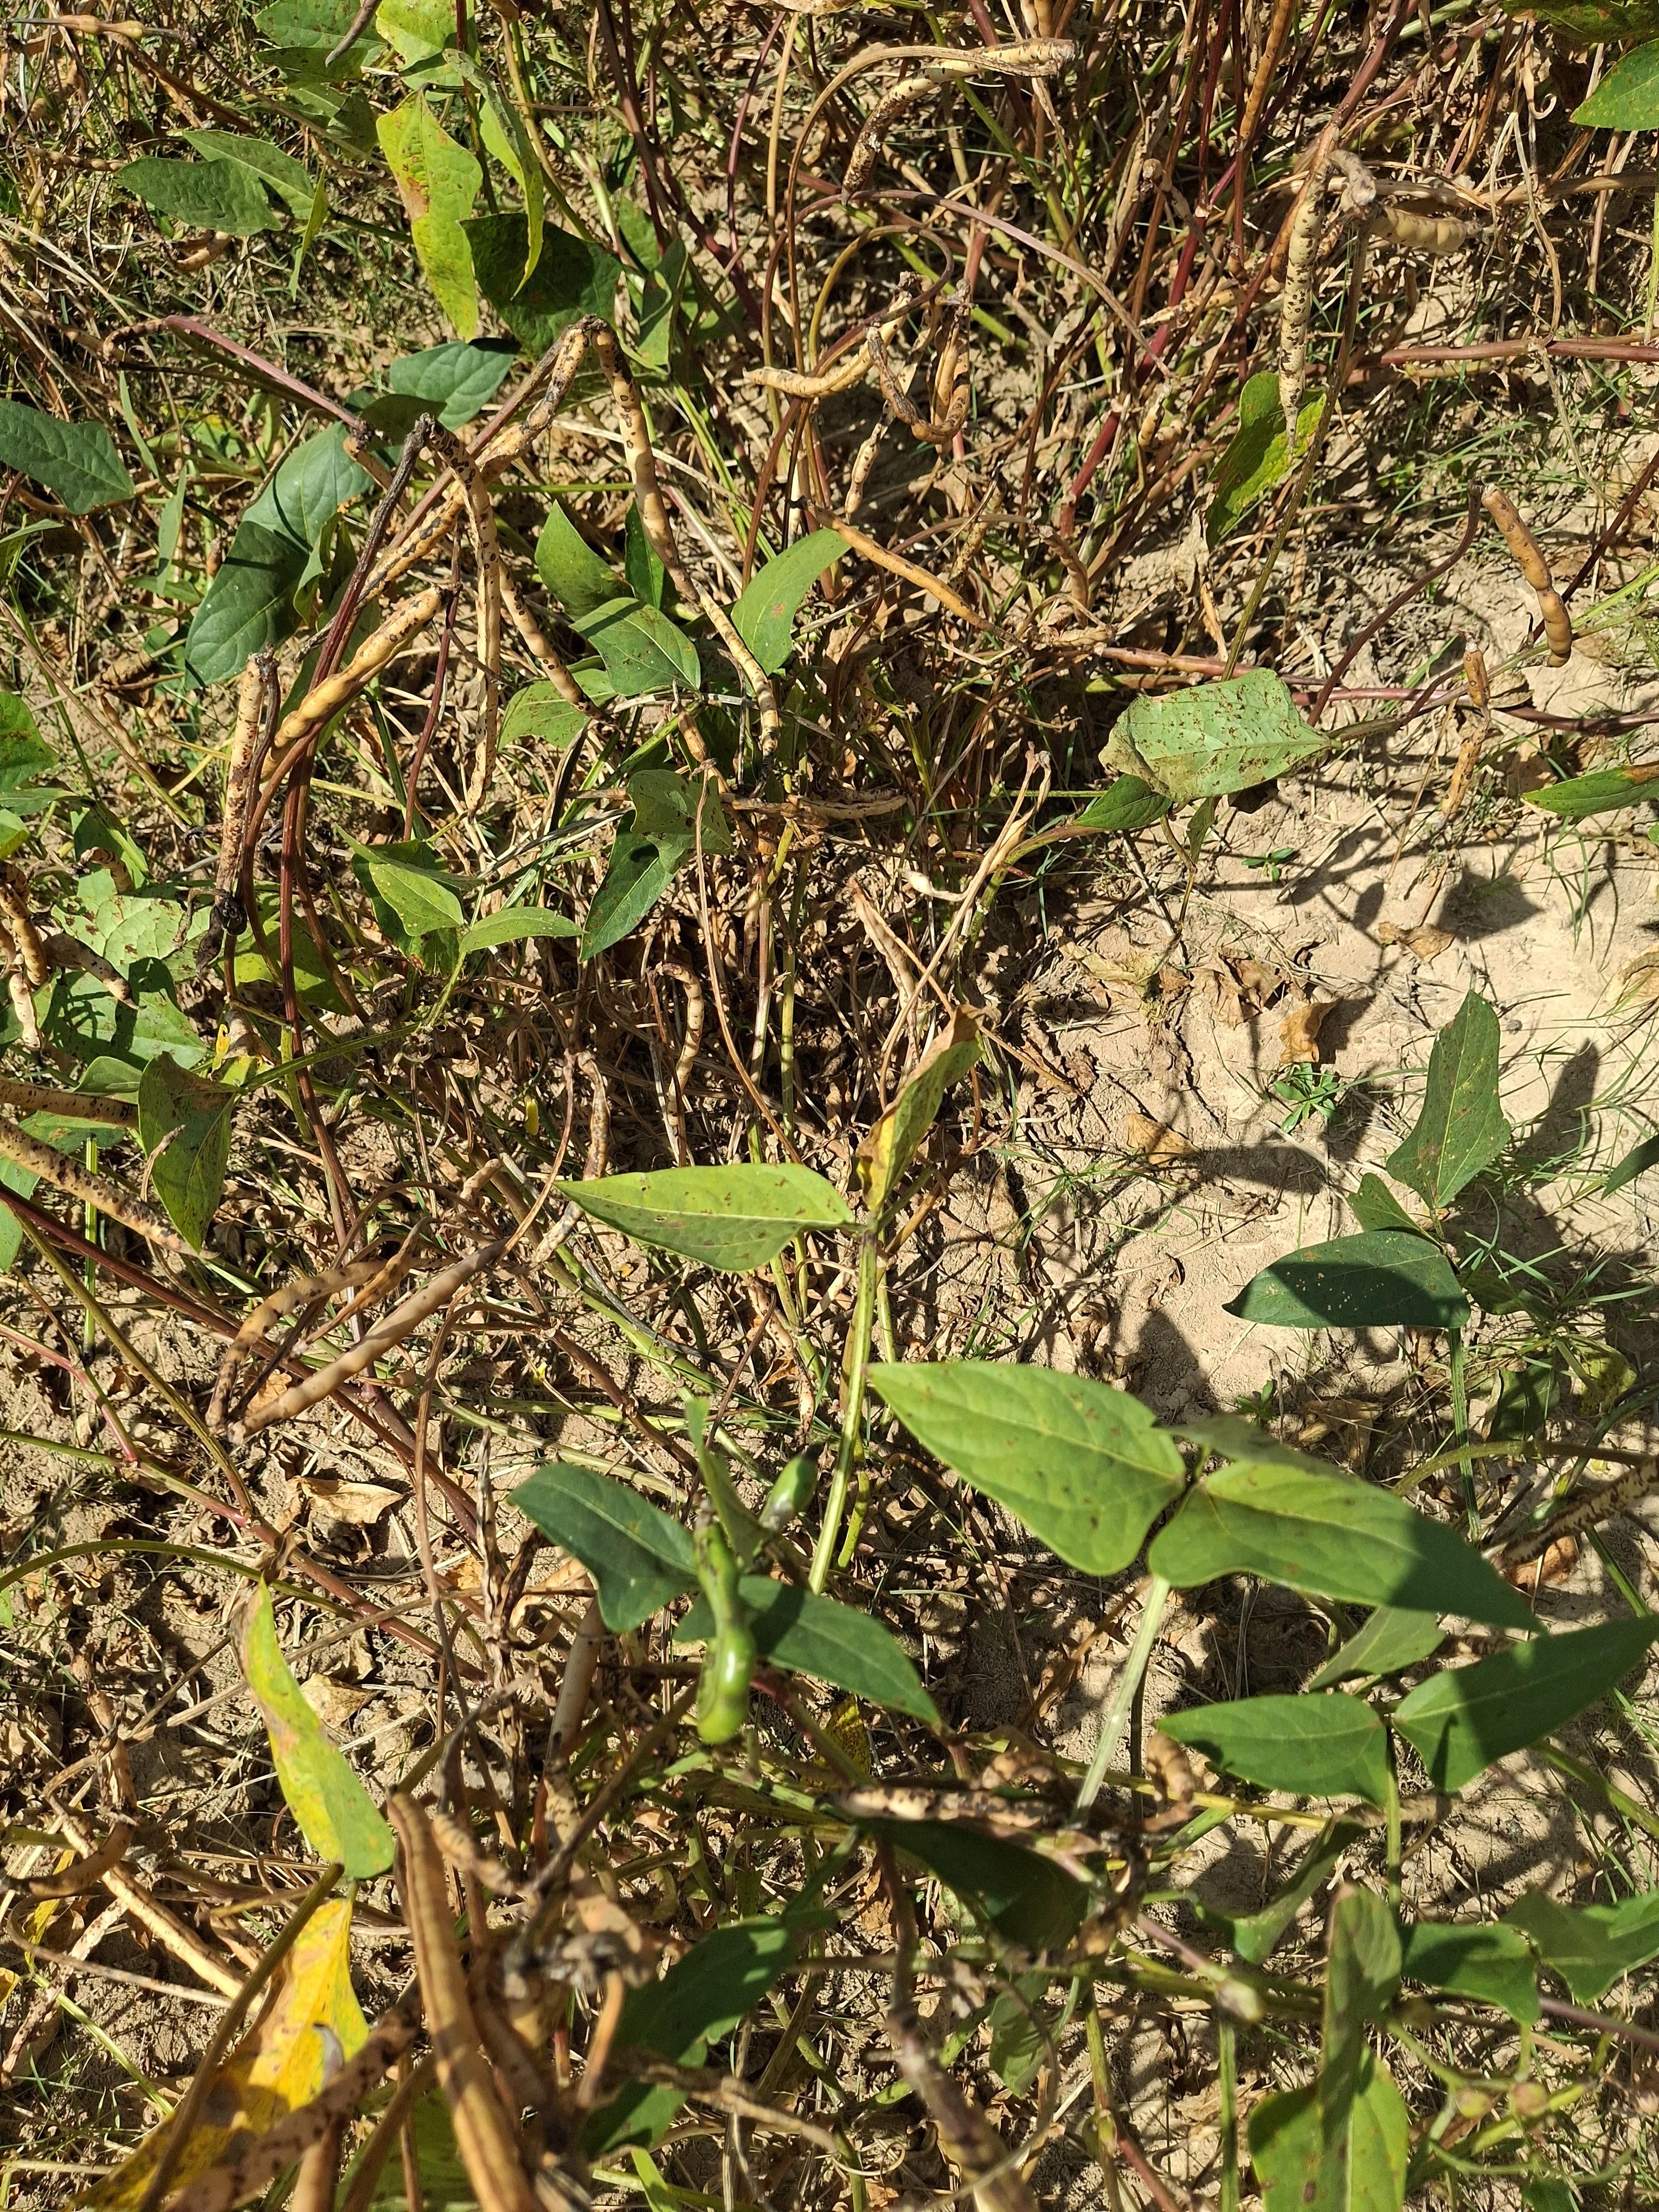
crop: cowpea
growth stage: maturity
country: Nigeria
